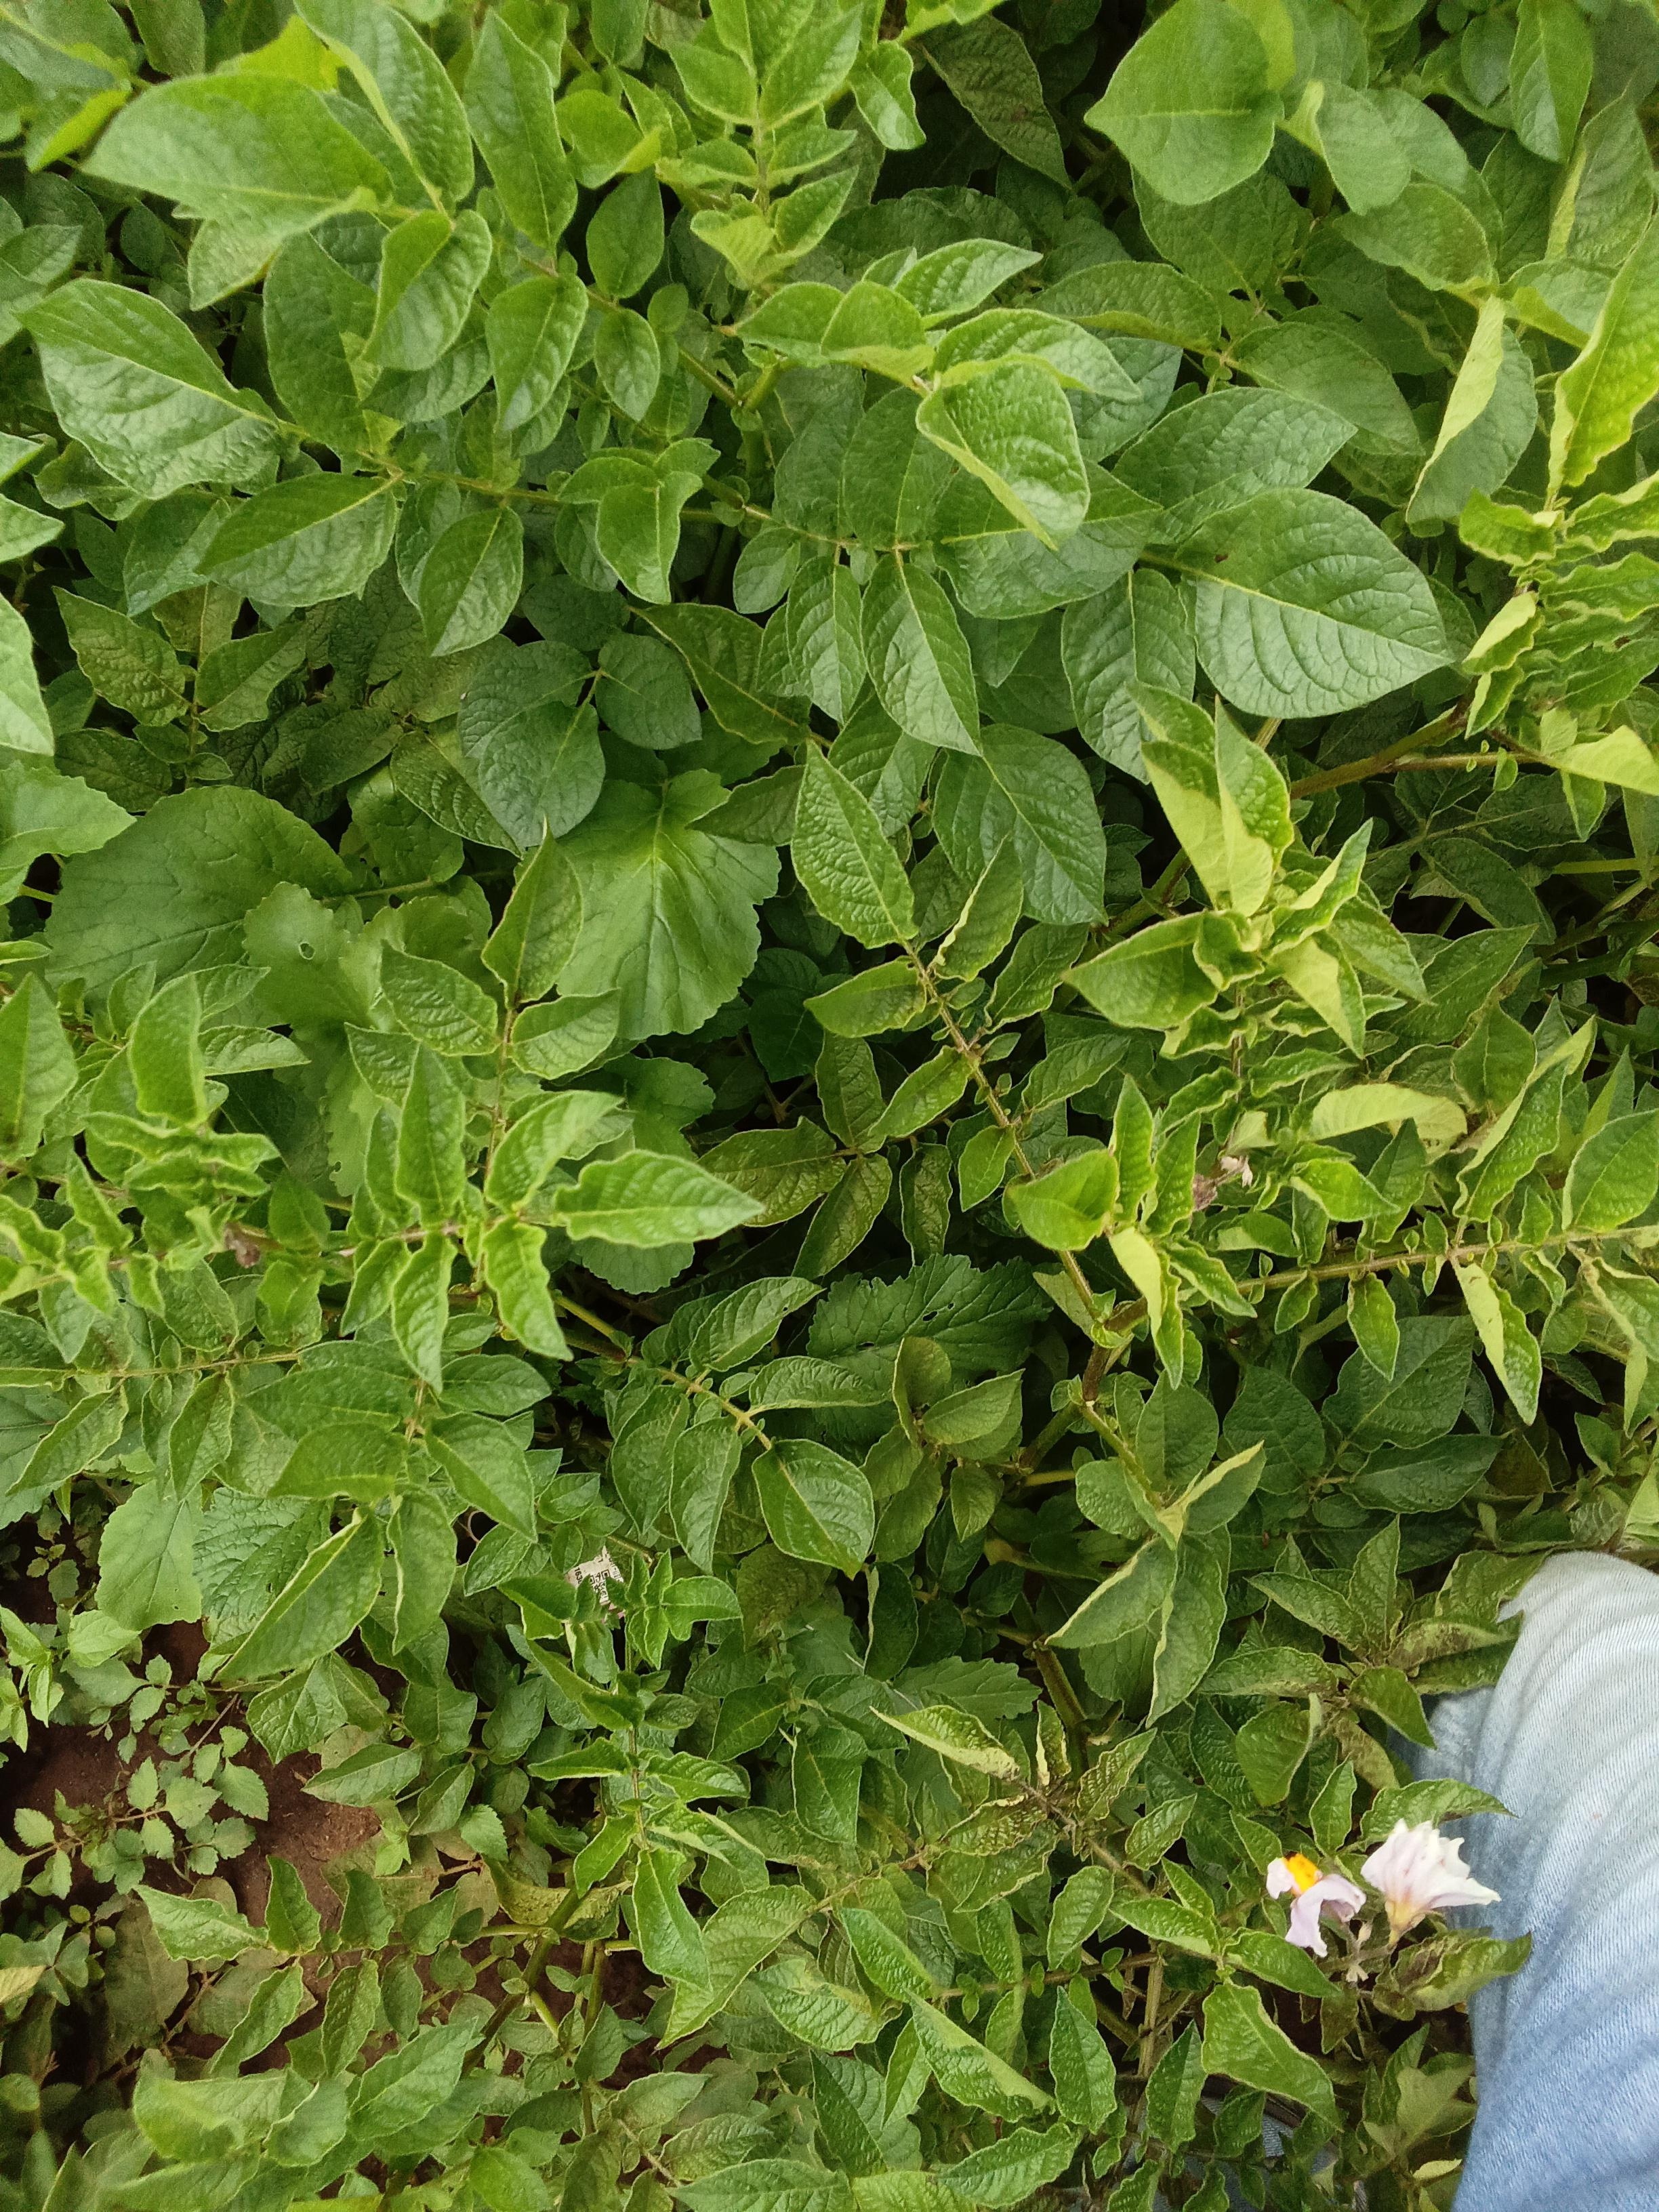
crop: potato
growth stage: flowering
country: Kenya
